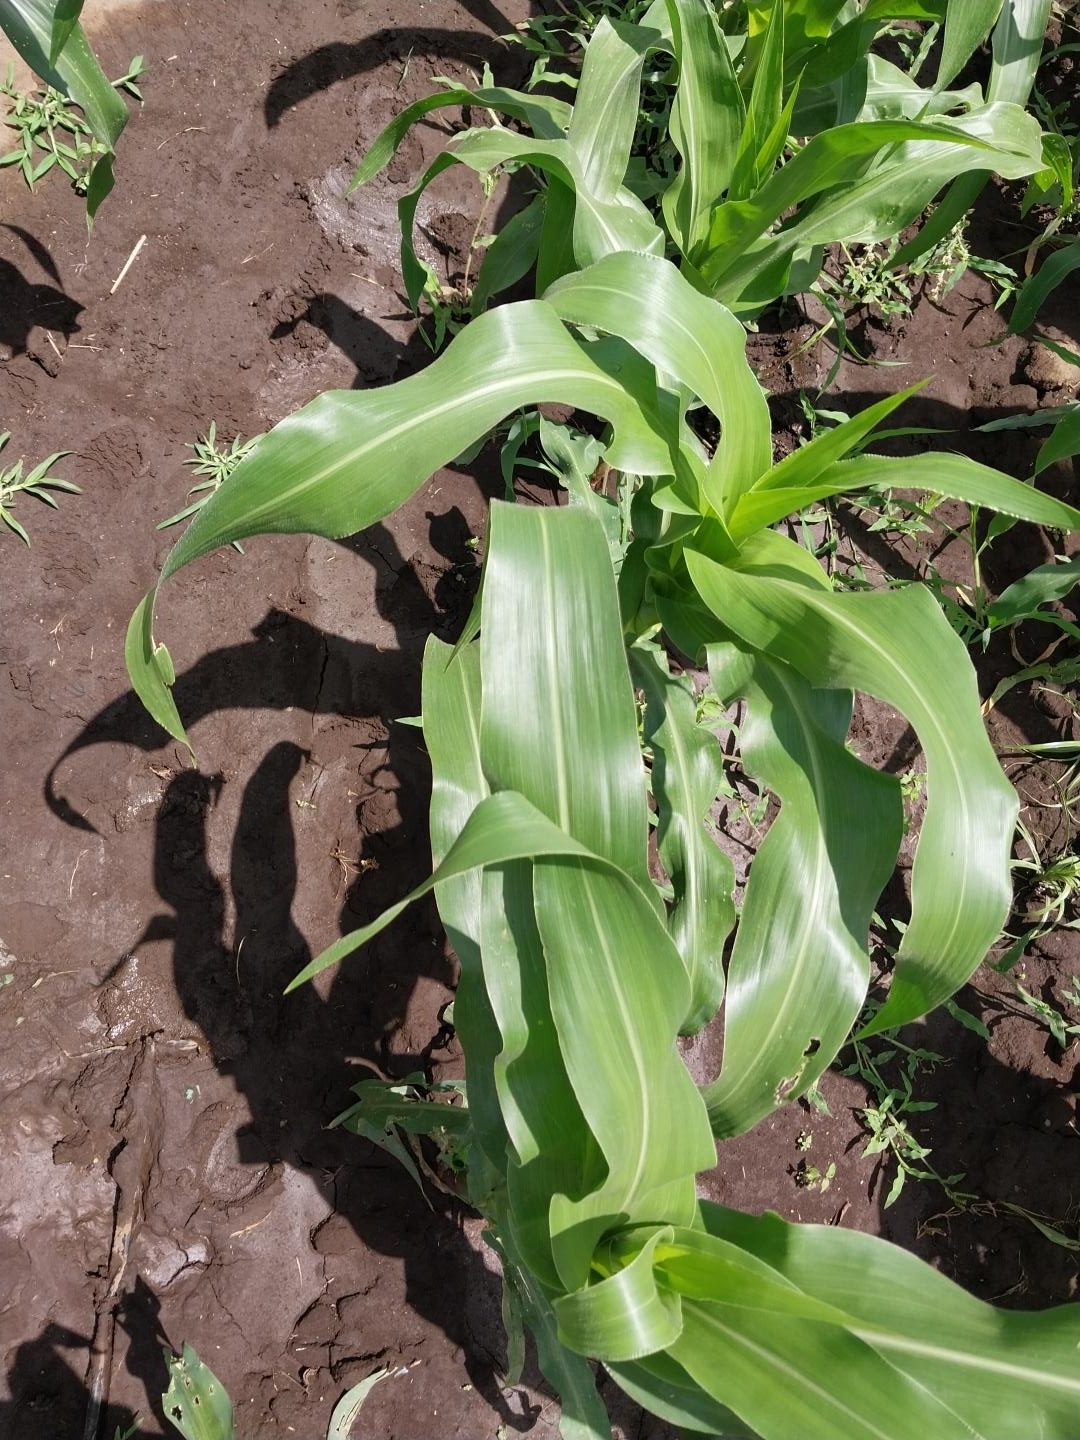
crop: maize
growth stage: vegetative
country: Tanzania
